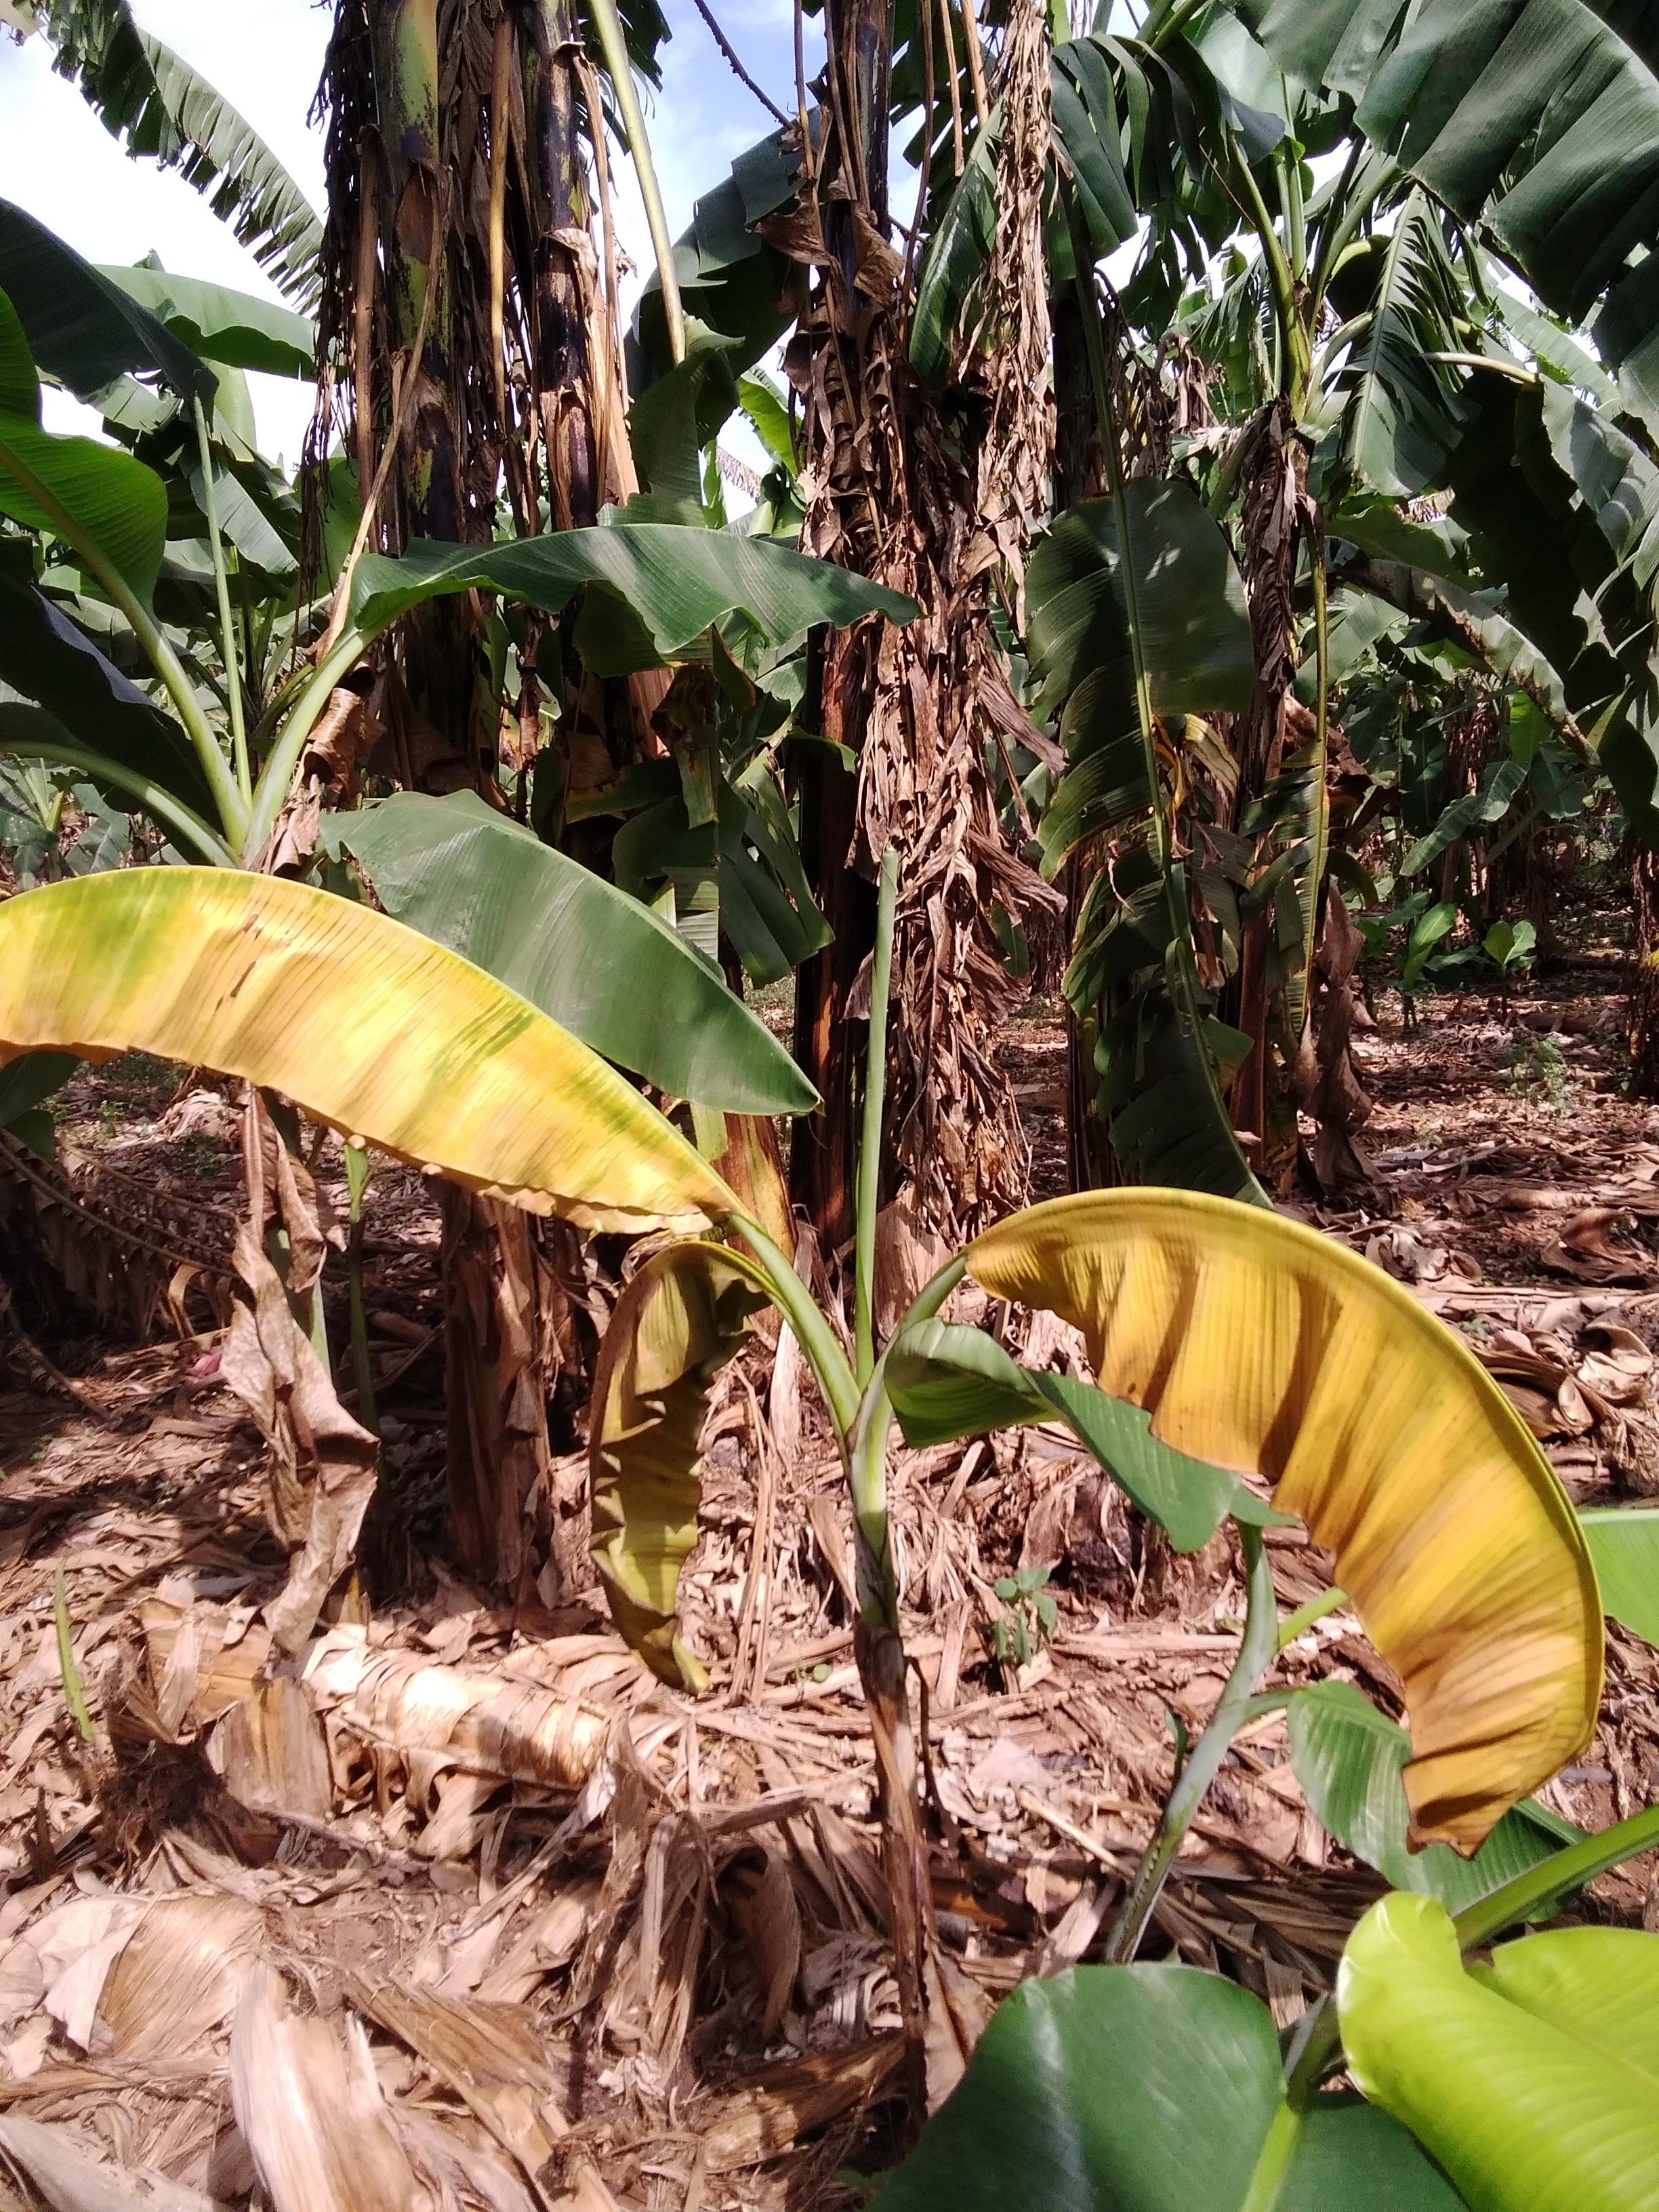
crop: banana
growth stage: vegetative
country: Uganda
